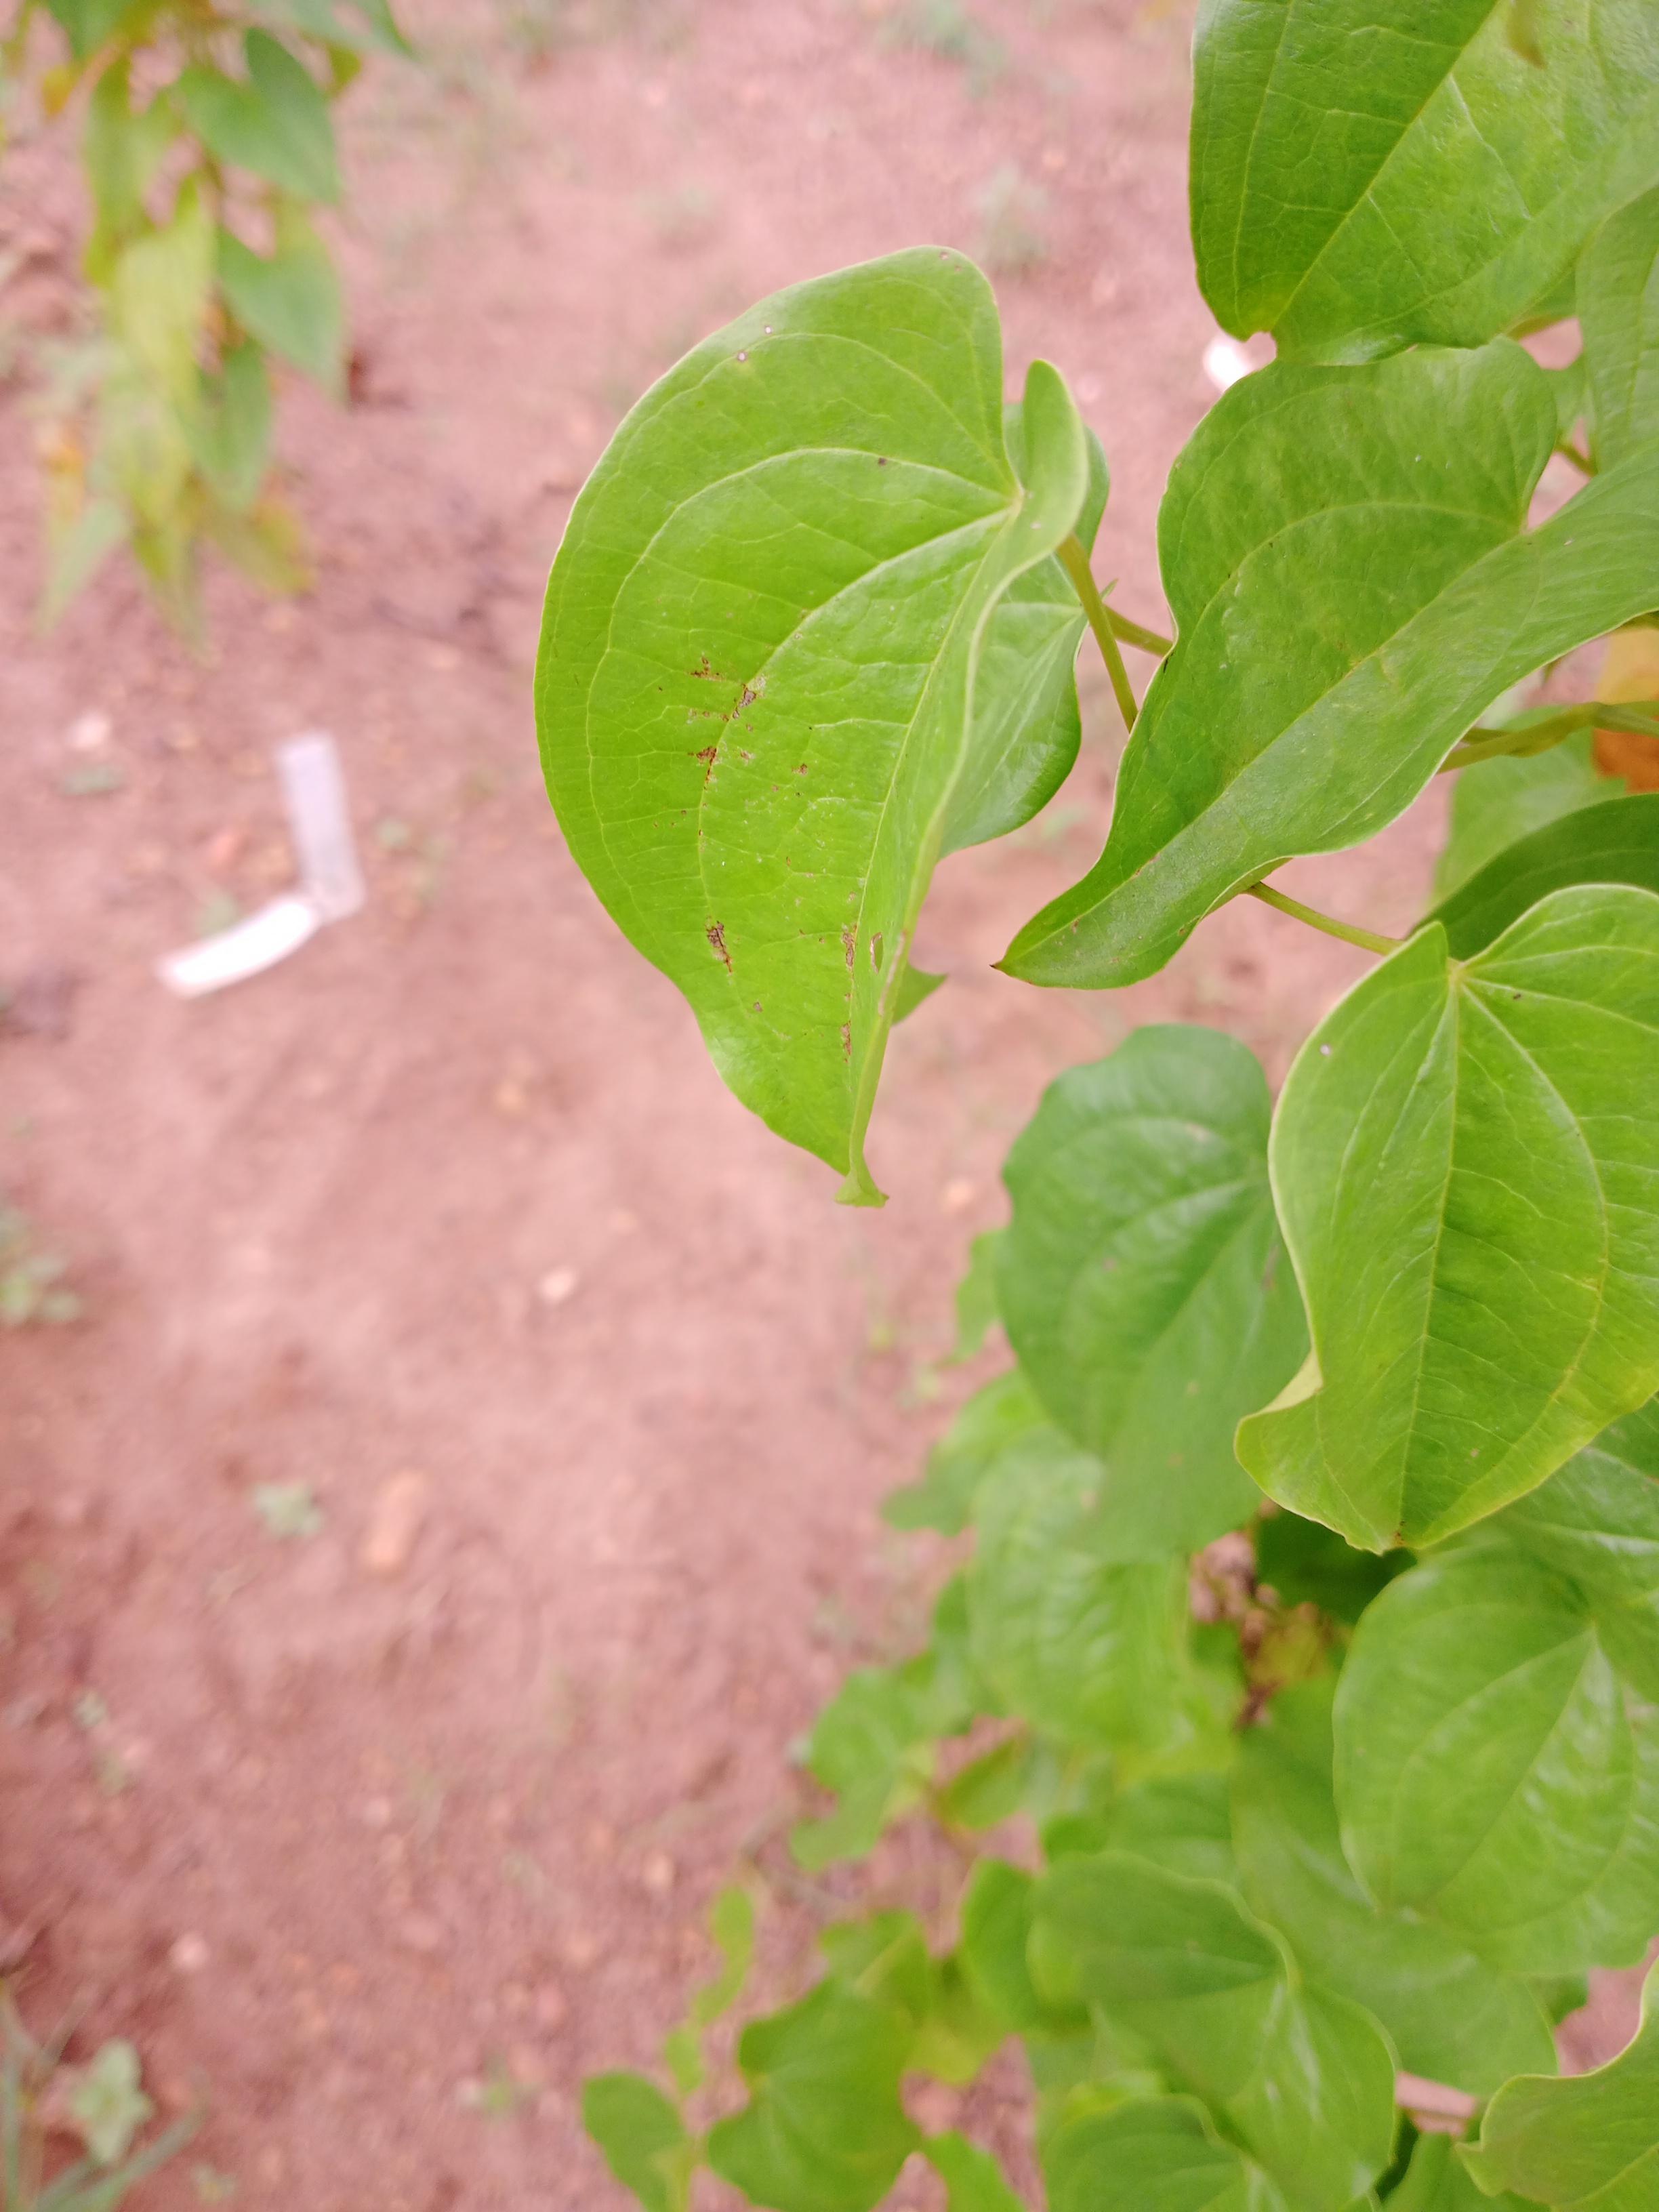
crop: yam
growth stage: vegetative
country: Nigeria
